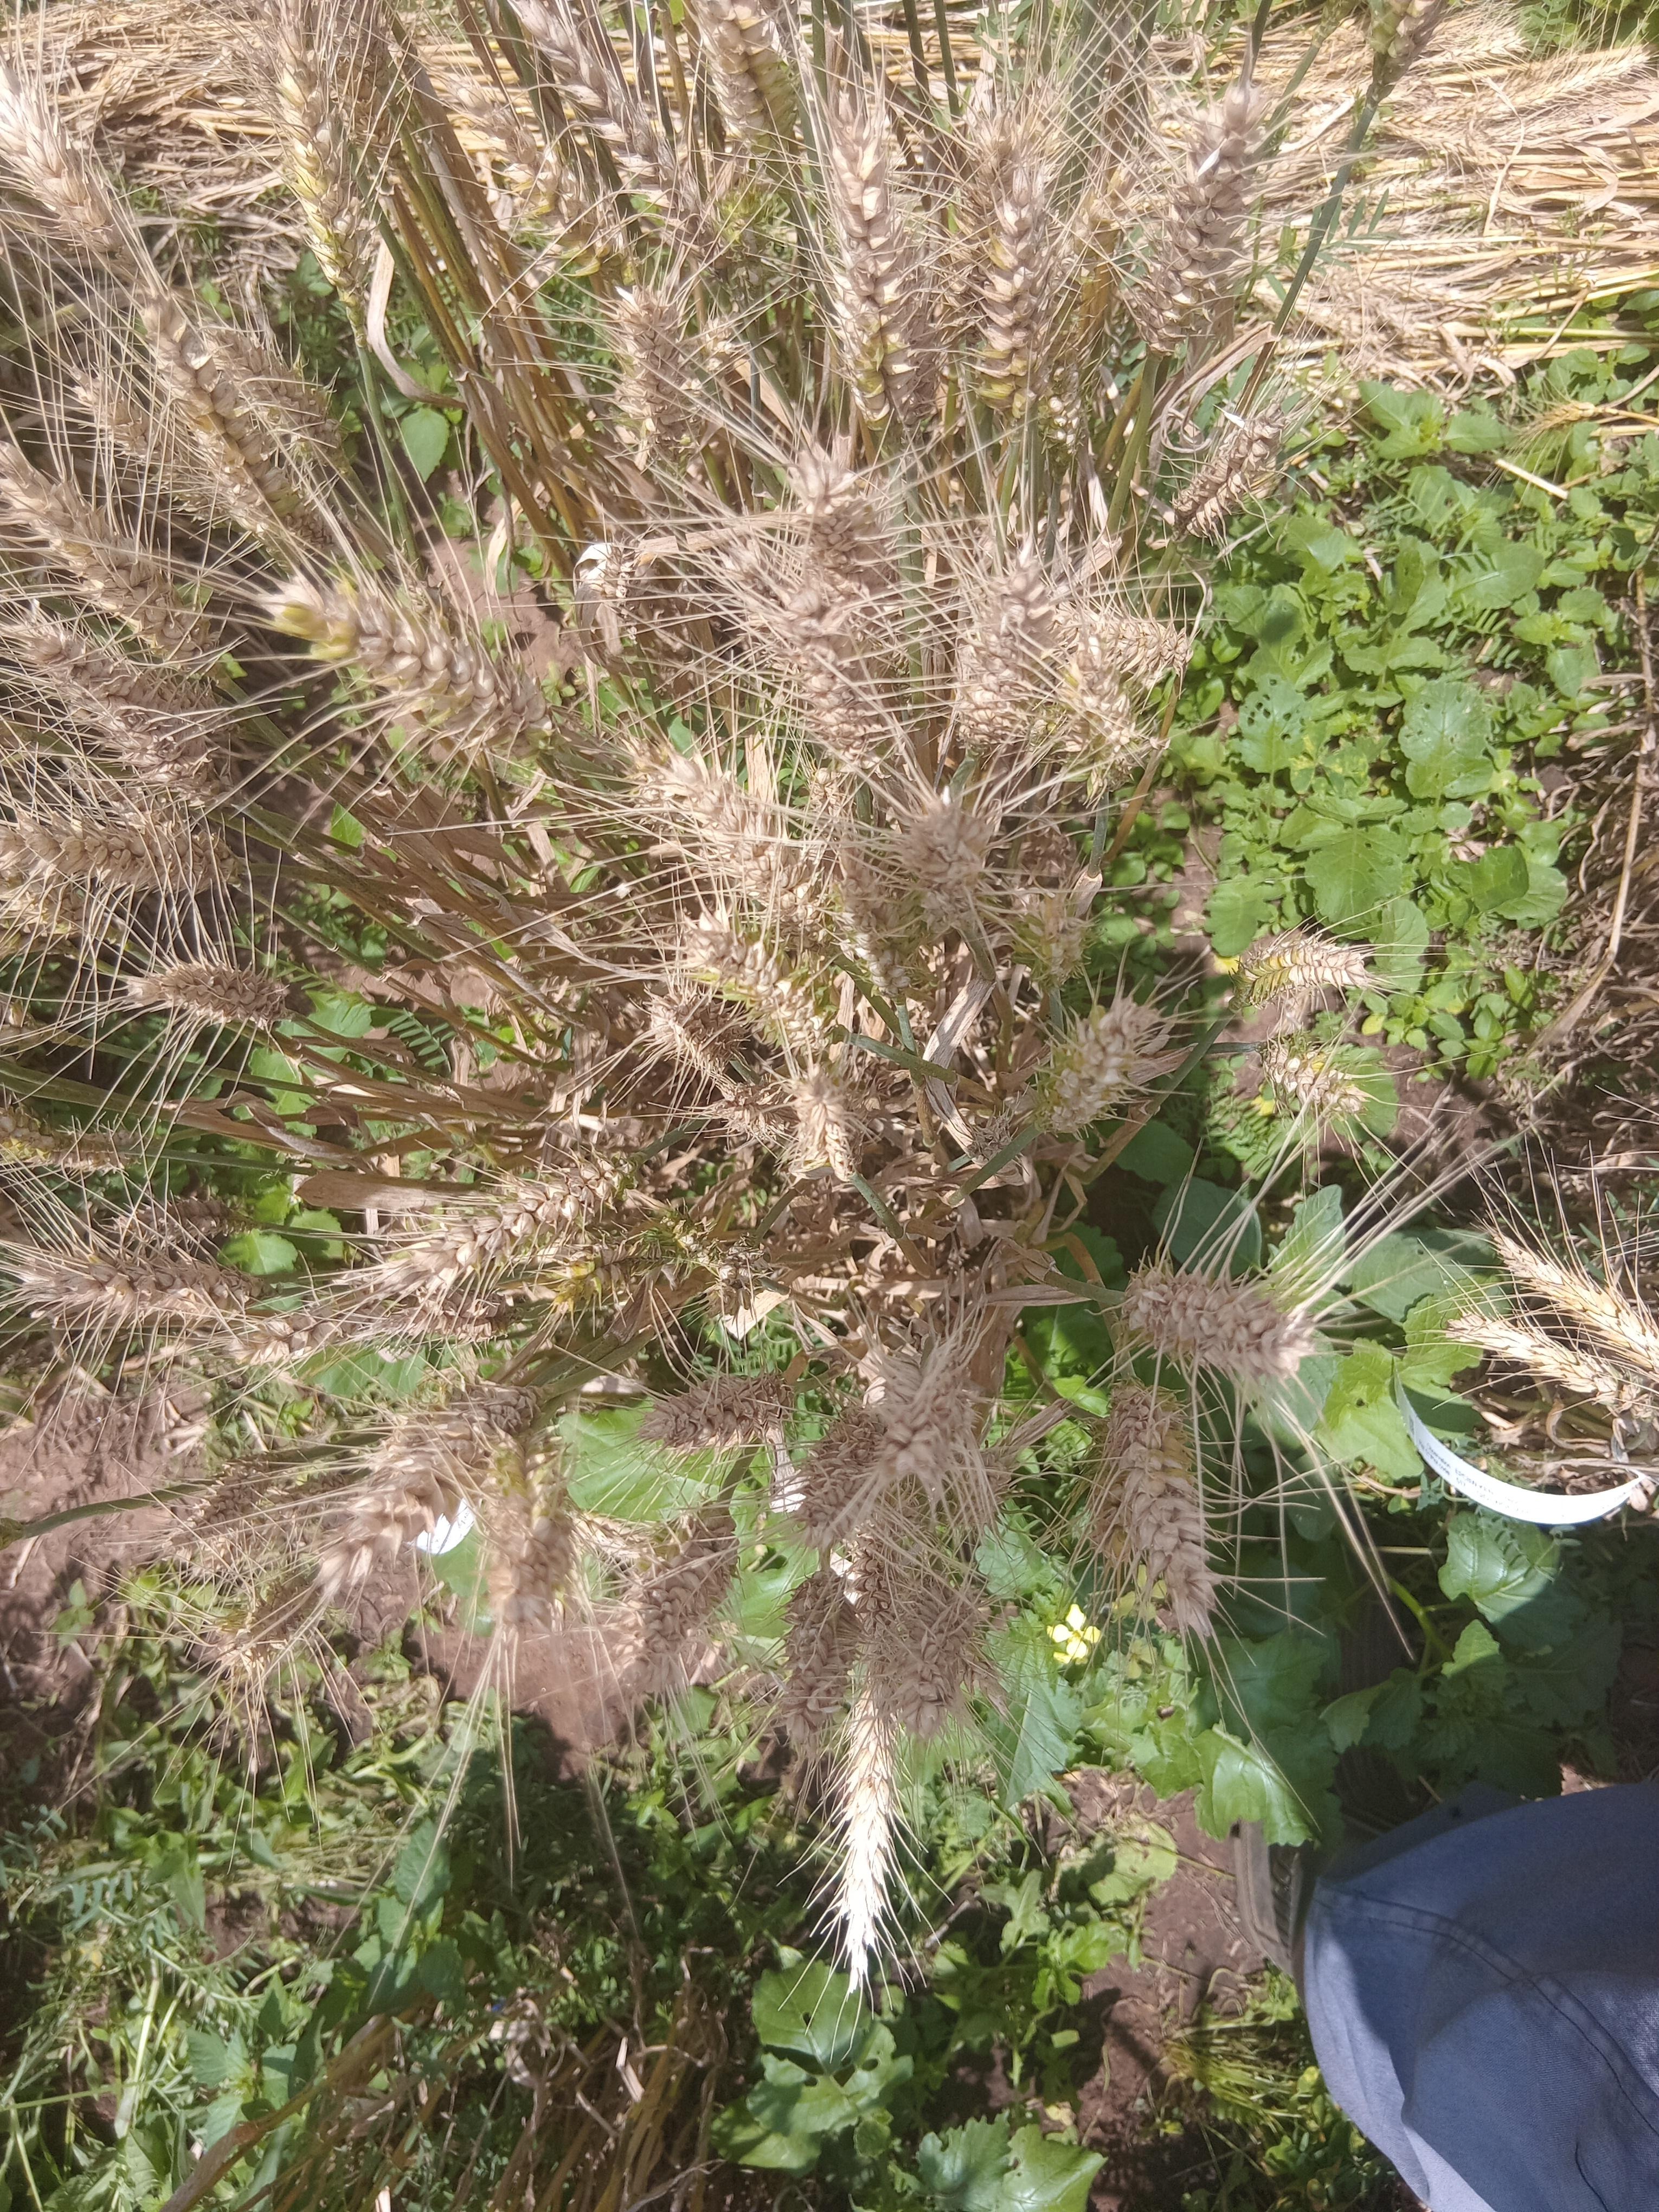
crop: wheat
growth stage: maturity
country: Kenya
